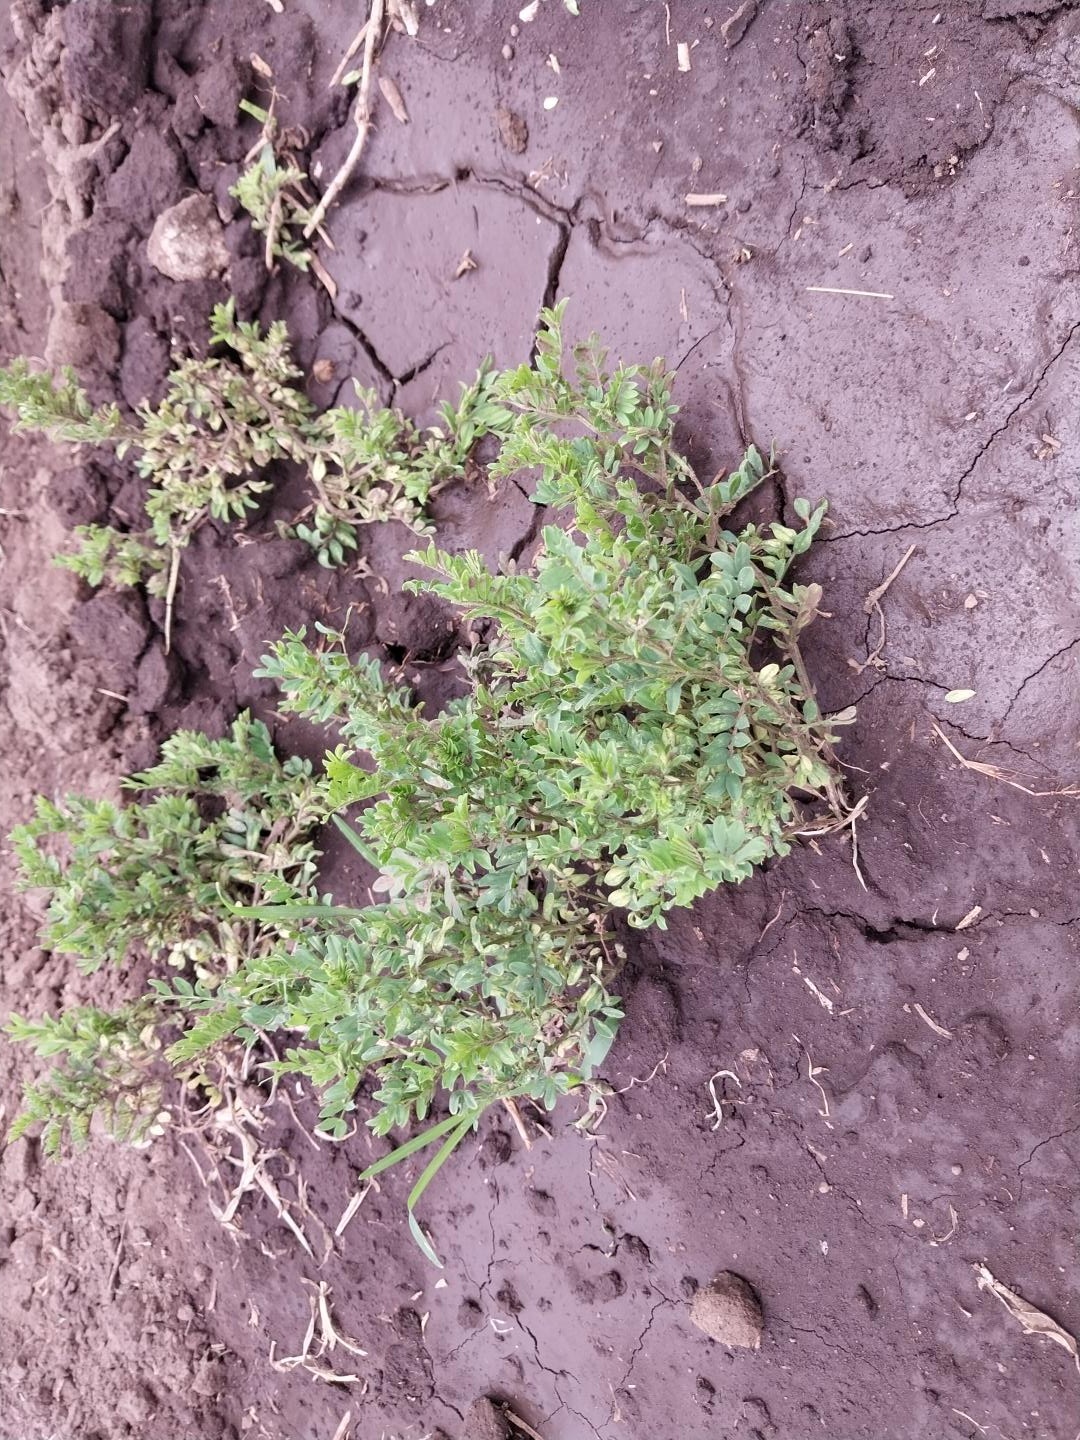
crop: lentil
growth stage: vegetative
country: Tanzania
